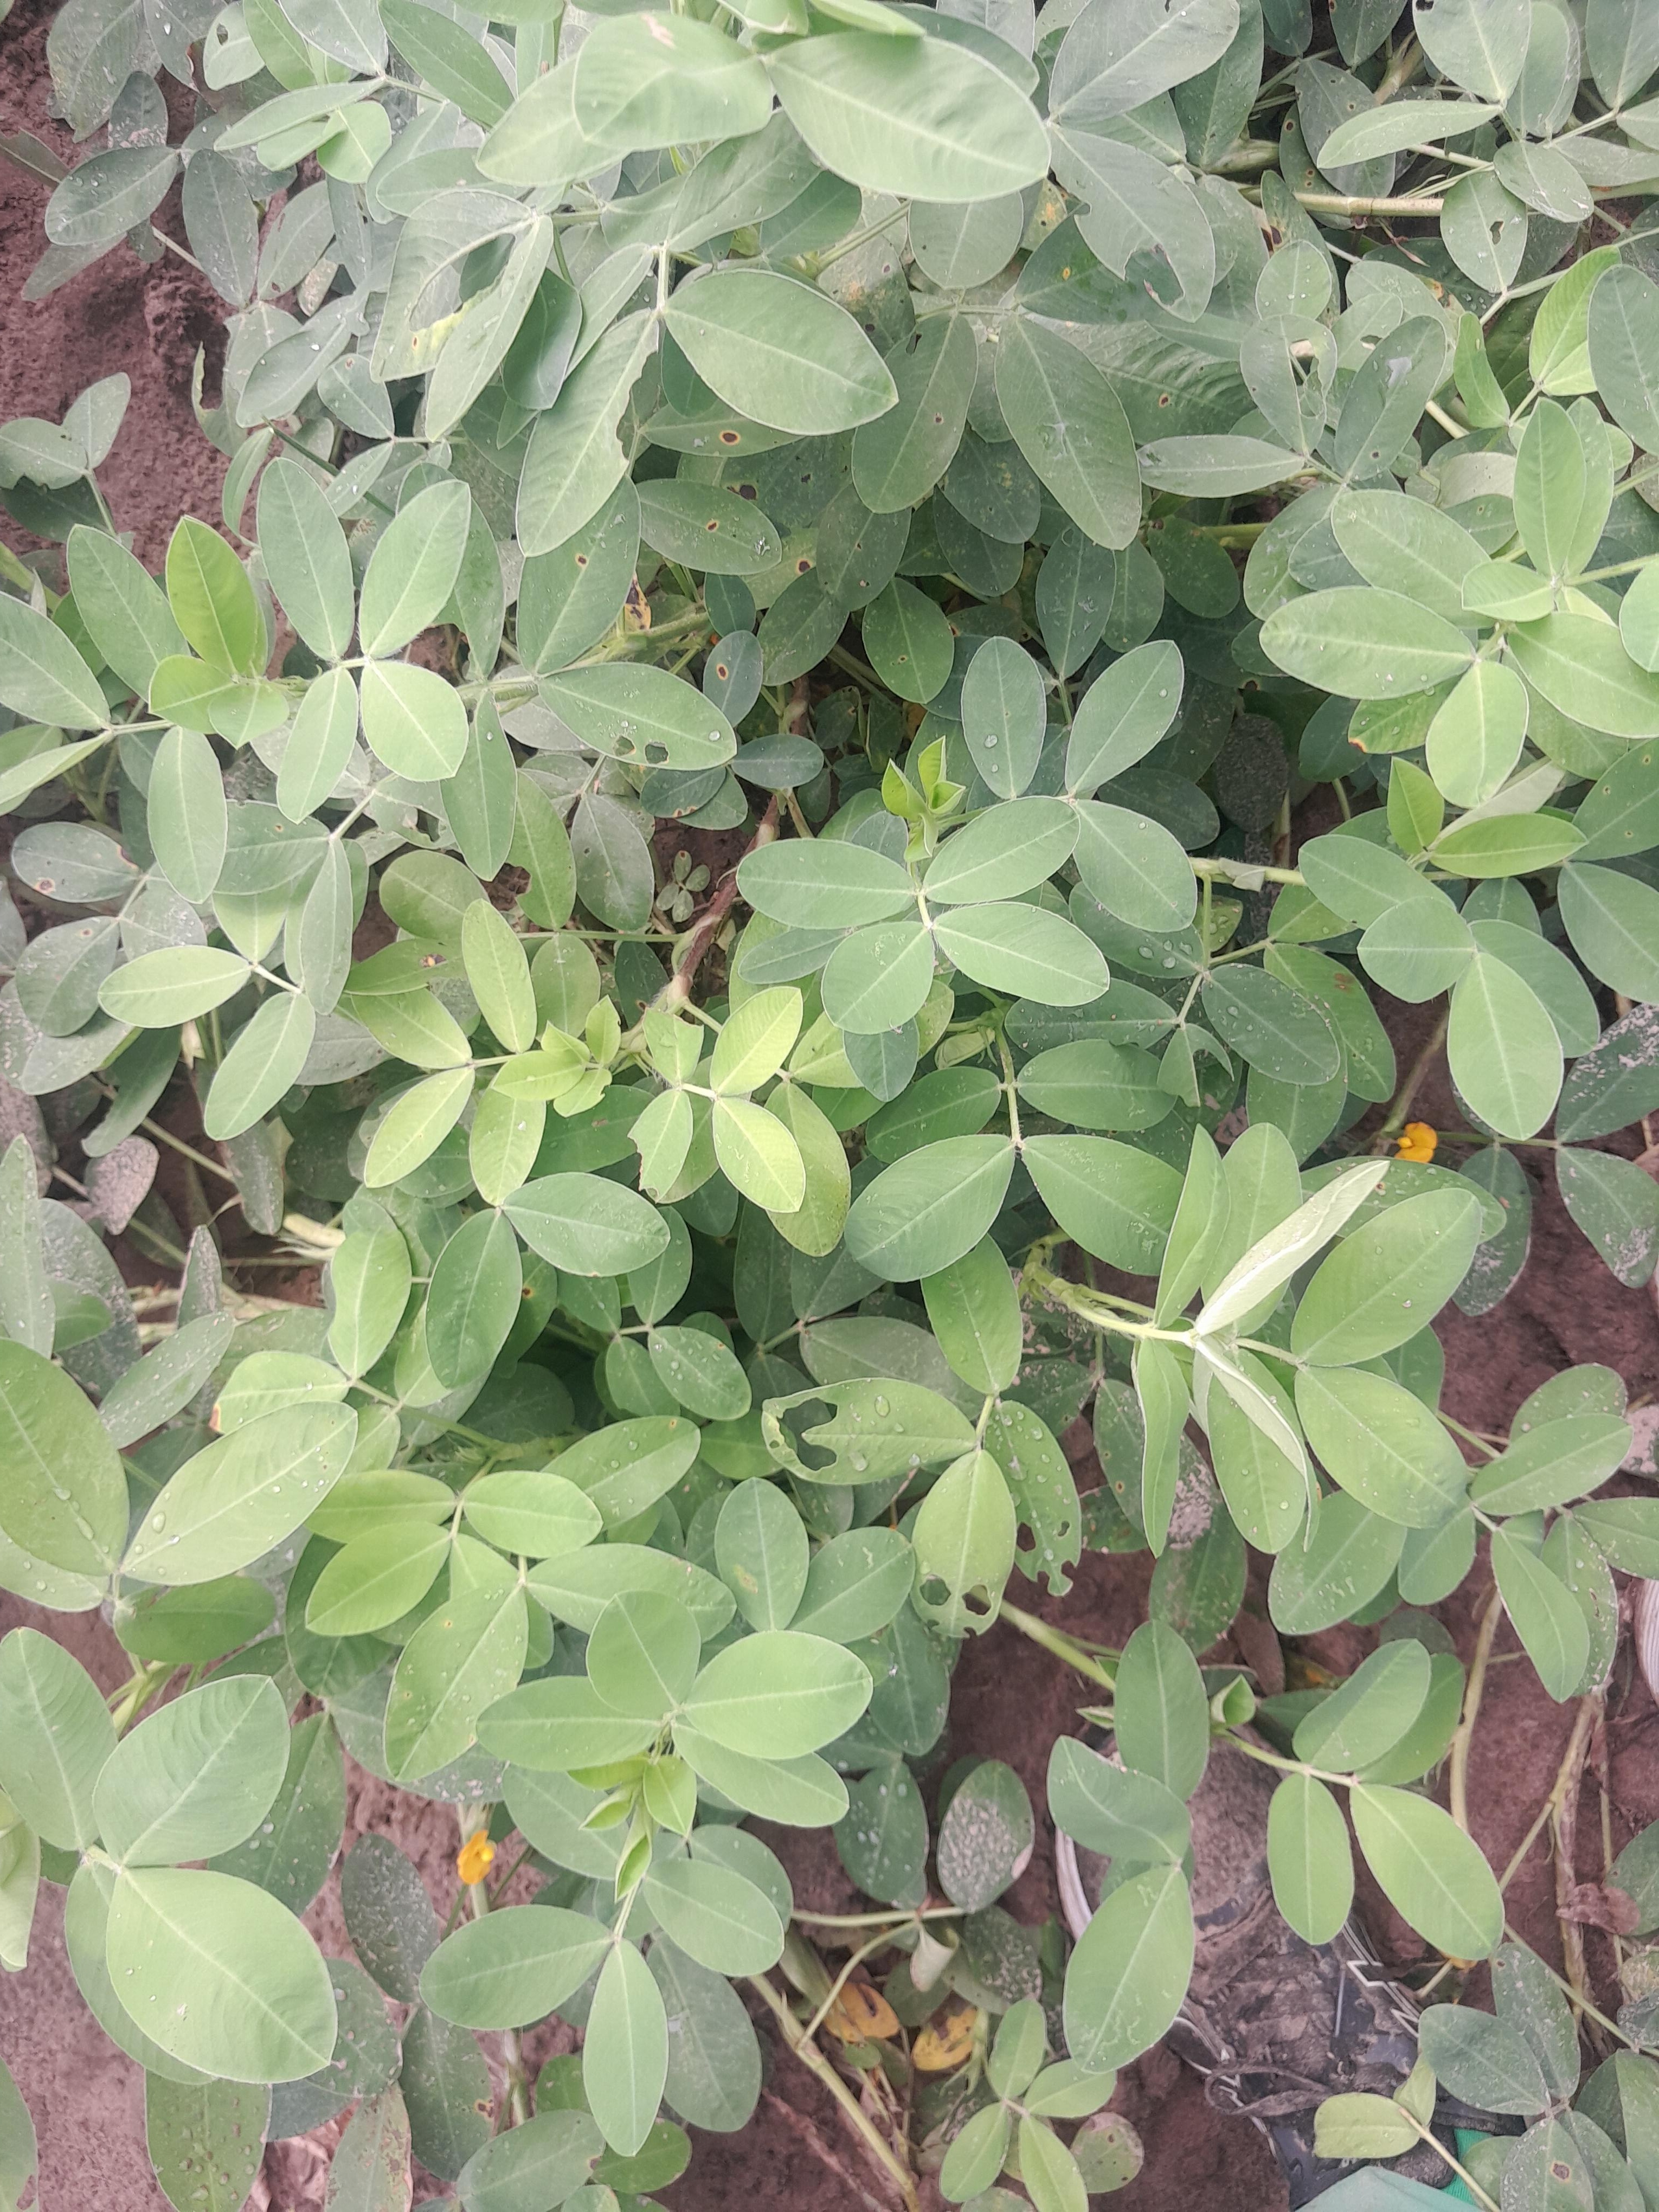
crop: groundnut
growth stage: flowering
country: Senegal
